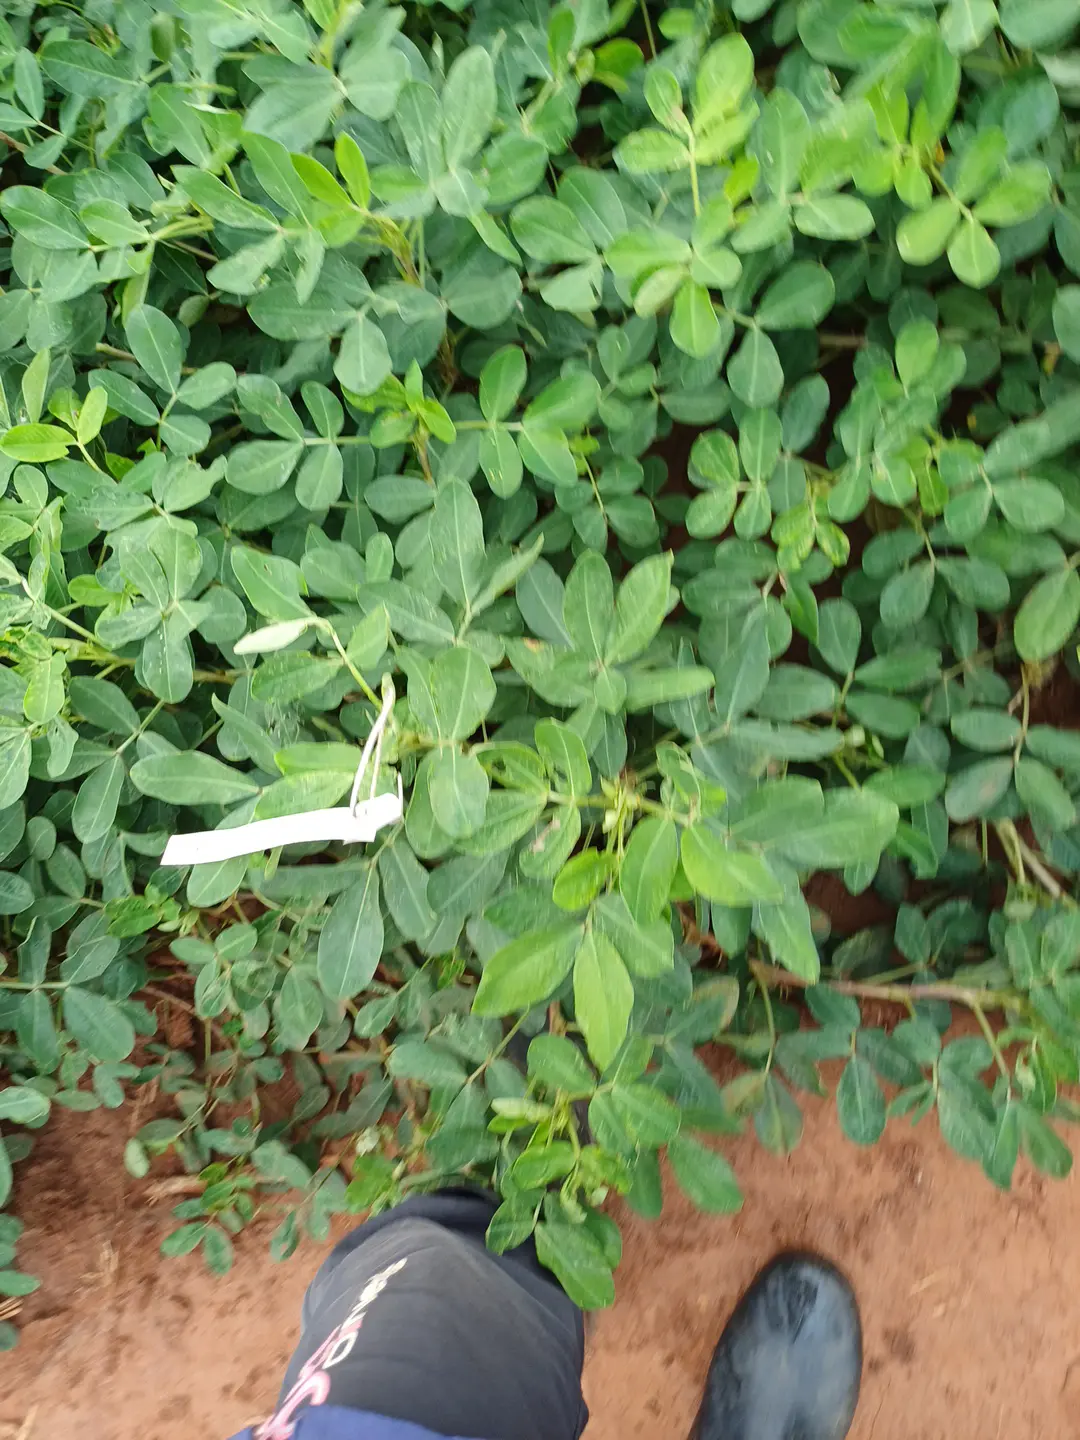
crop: groundnut
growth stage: pegging
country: Kenya
